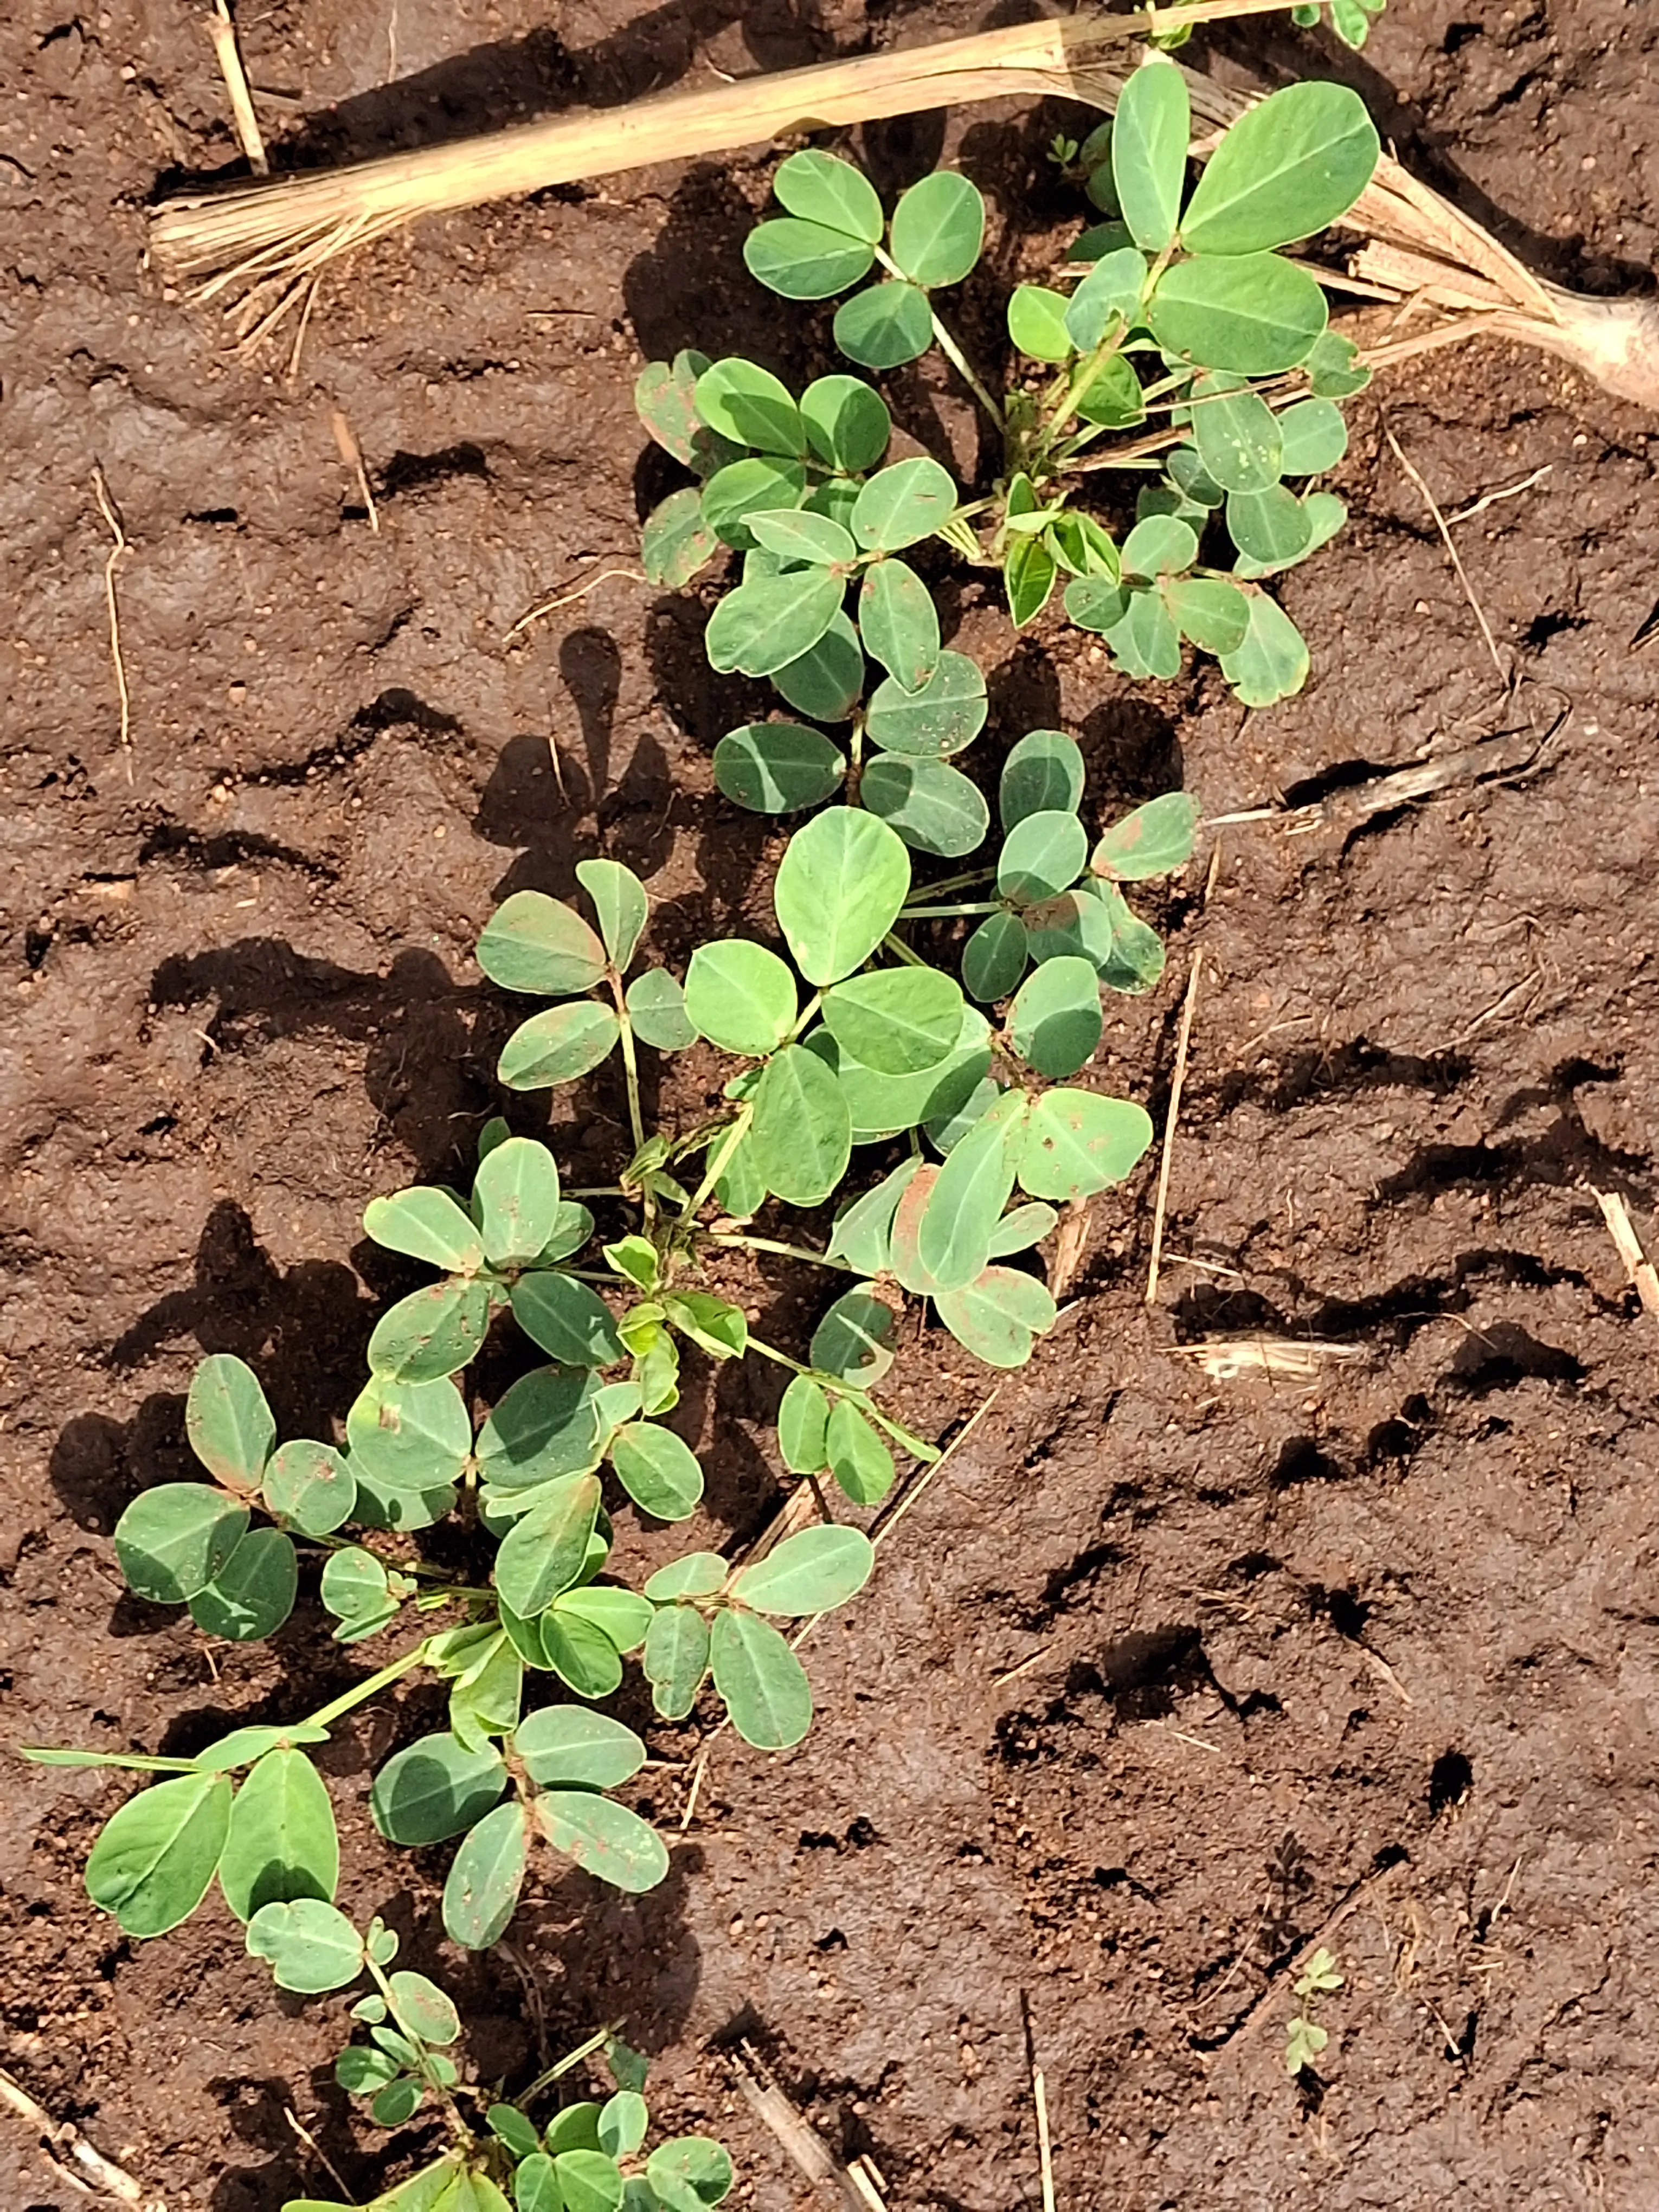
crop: groundnut
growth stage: vegetative
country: Kenya
